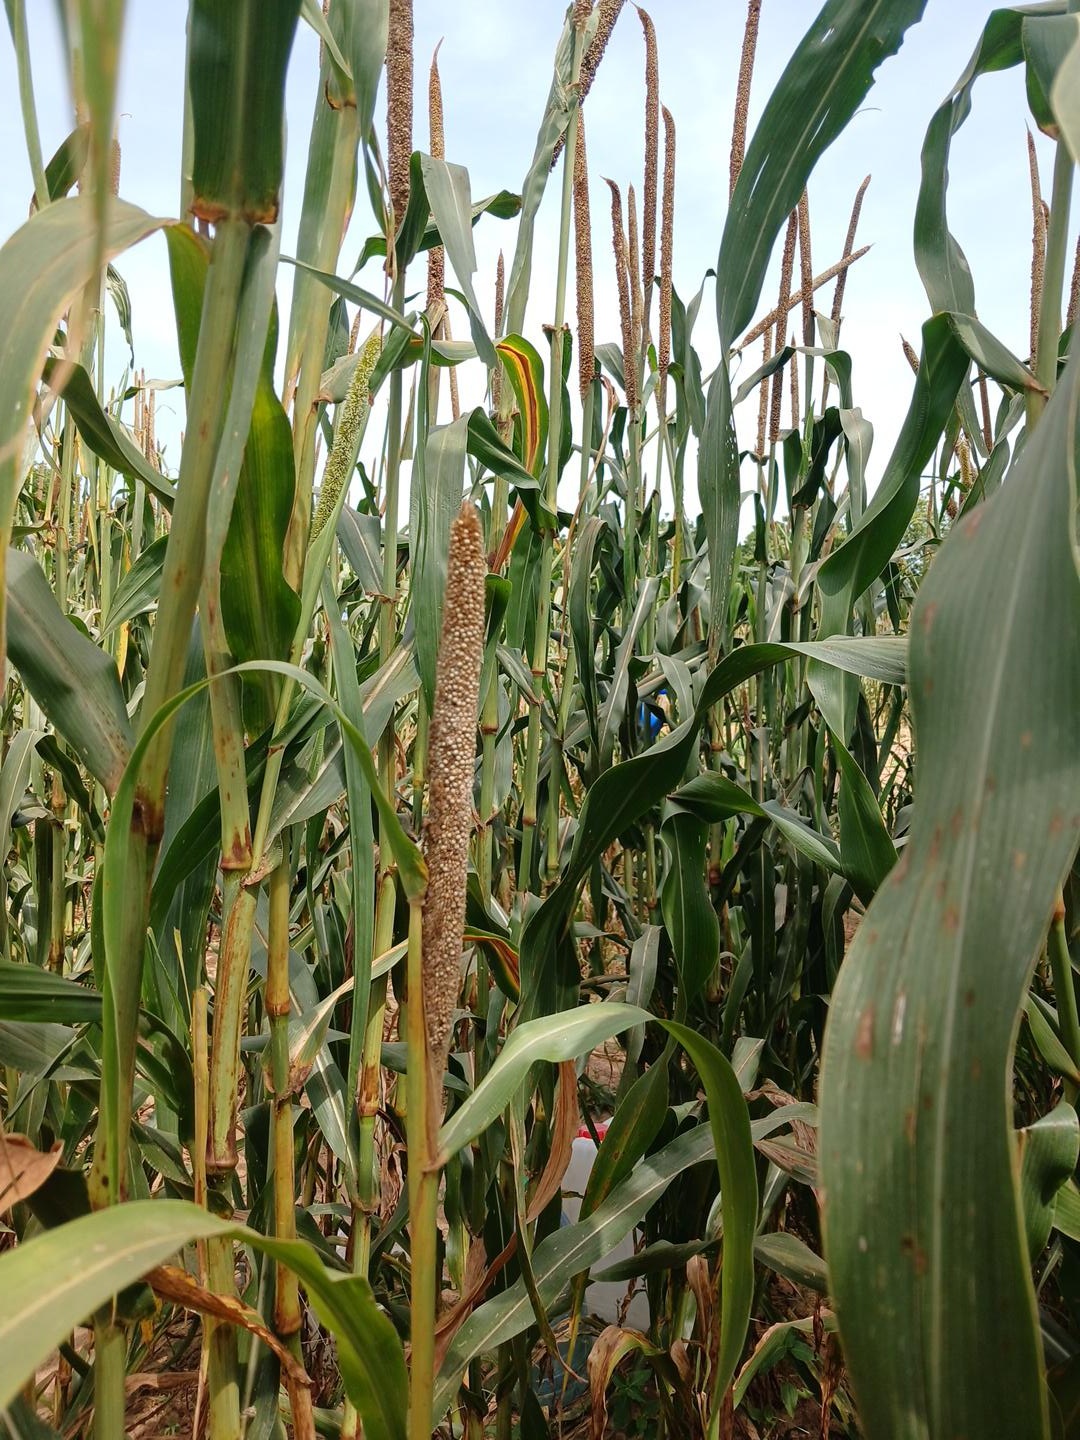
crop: pearl millet
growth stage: maturity
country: Senegal
